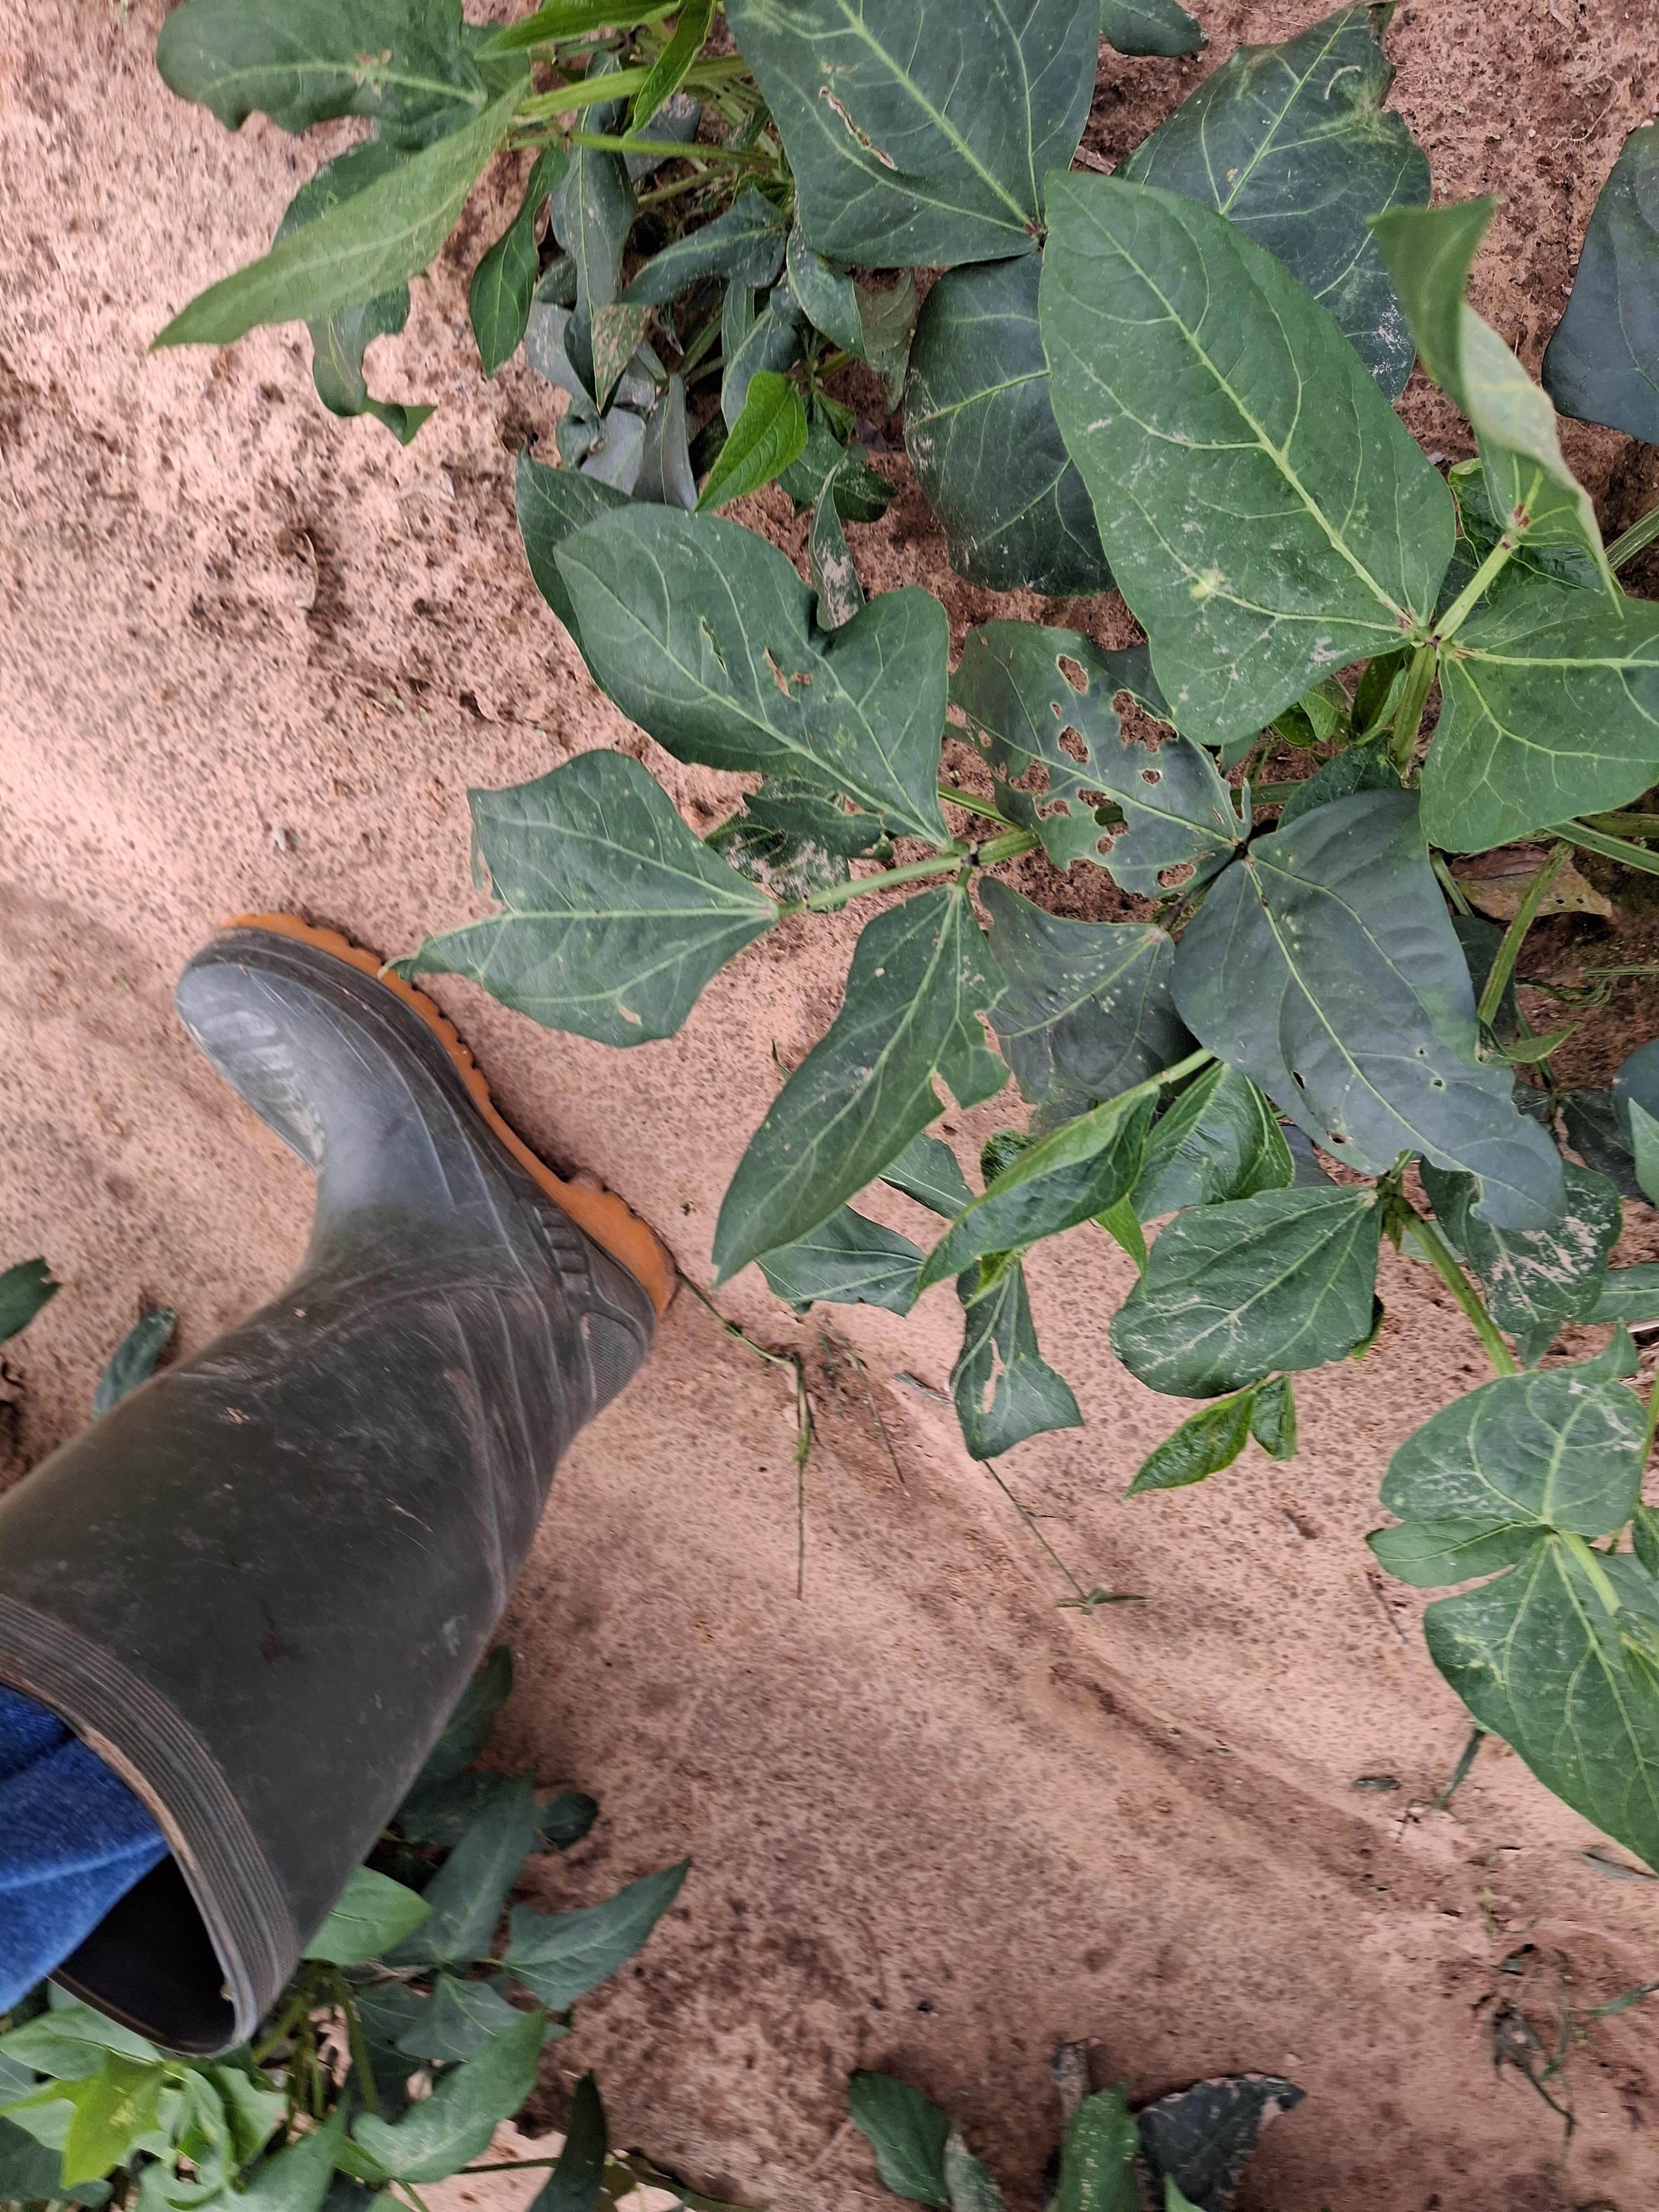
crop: cowpea
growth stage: vegetative
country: Nigeria
